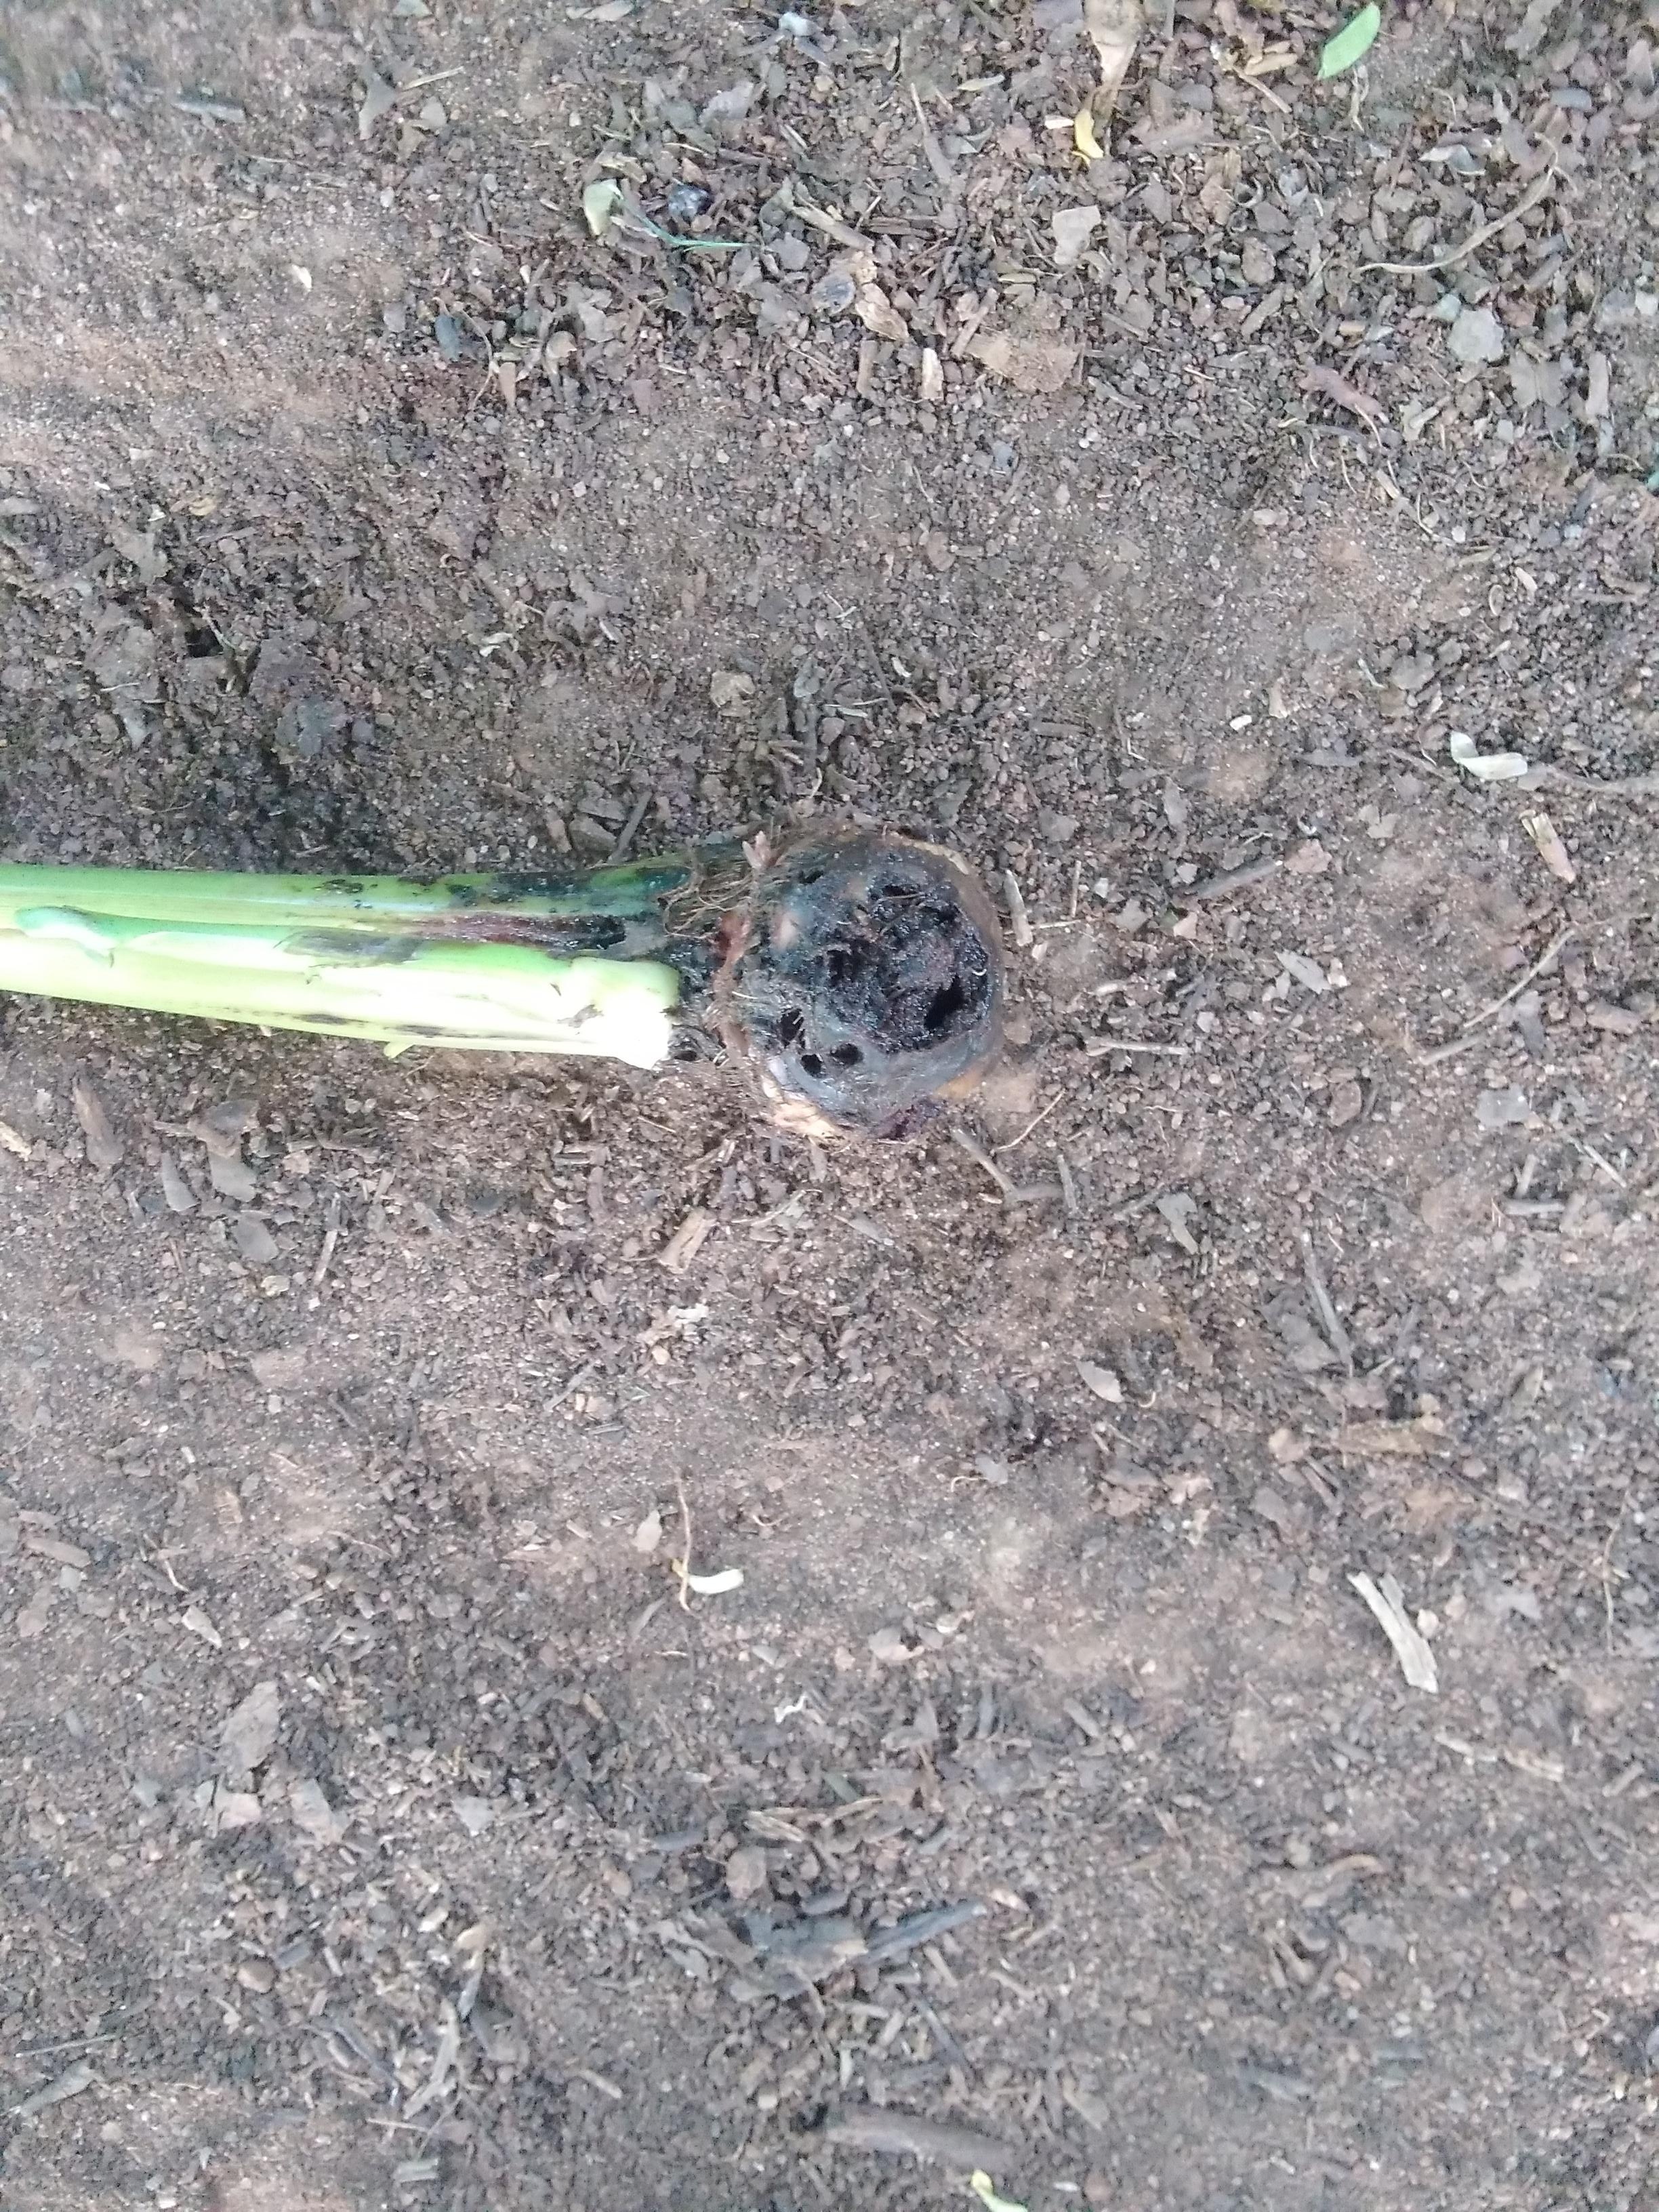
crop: banana
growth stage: vegetative
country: Tanzania
